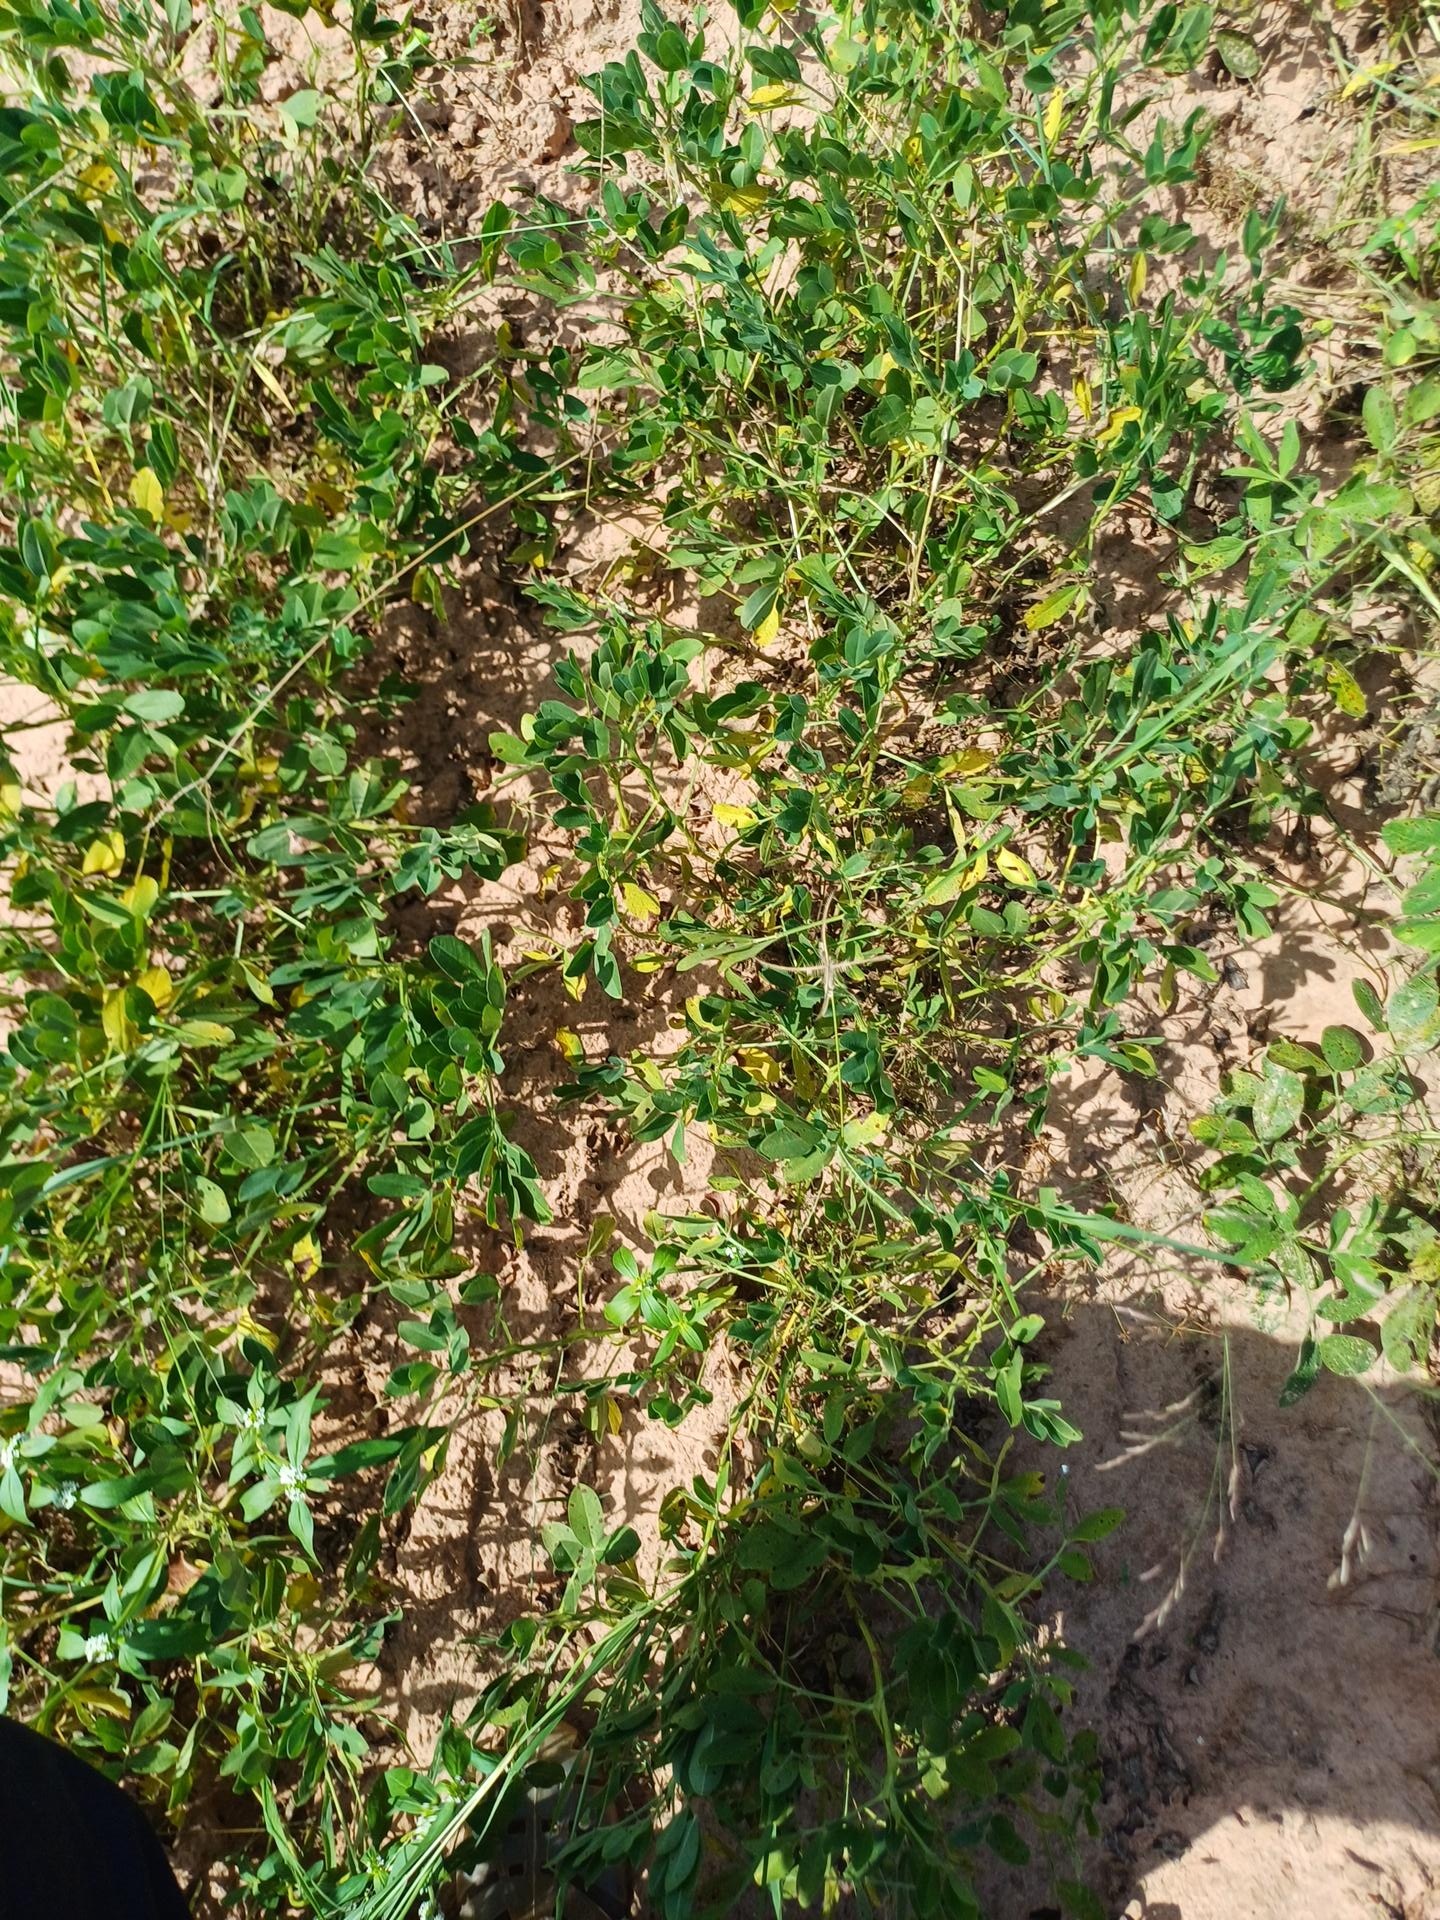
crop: groundnut
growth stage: flowering
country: Senegal
